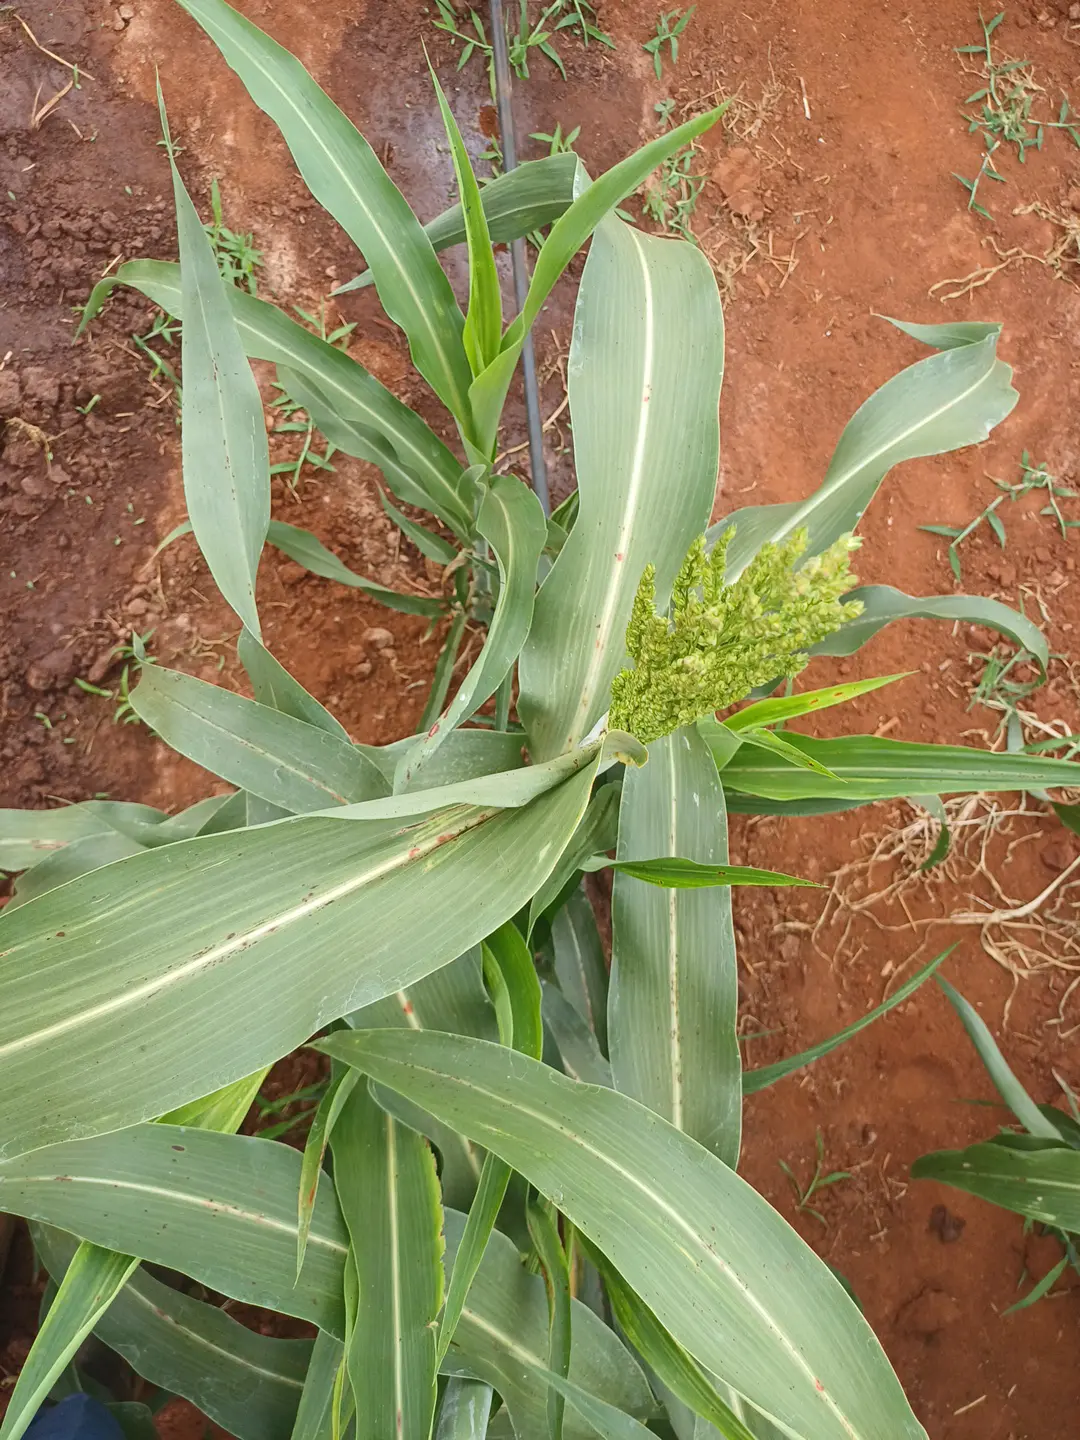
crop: sorghum
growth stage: flowering
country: Kenya
